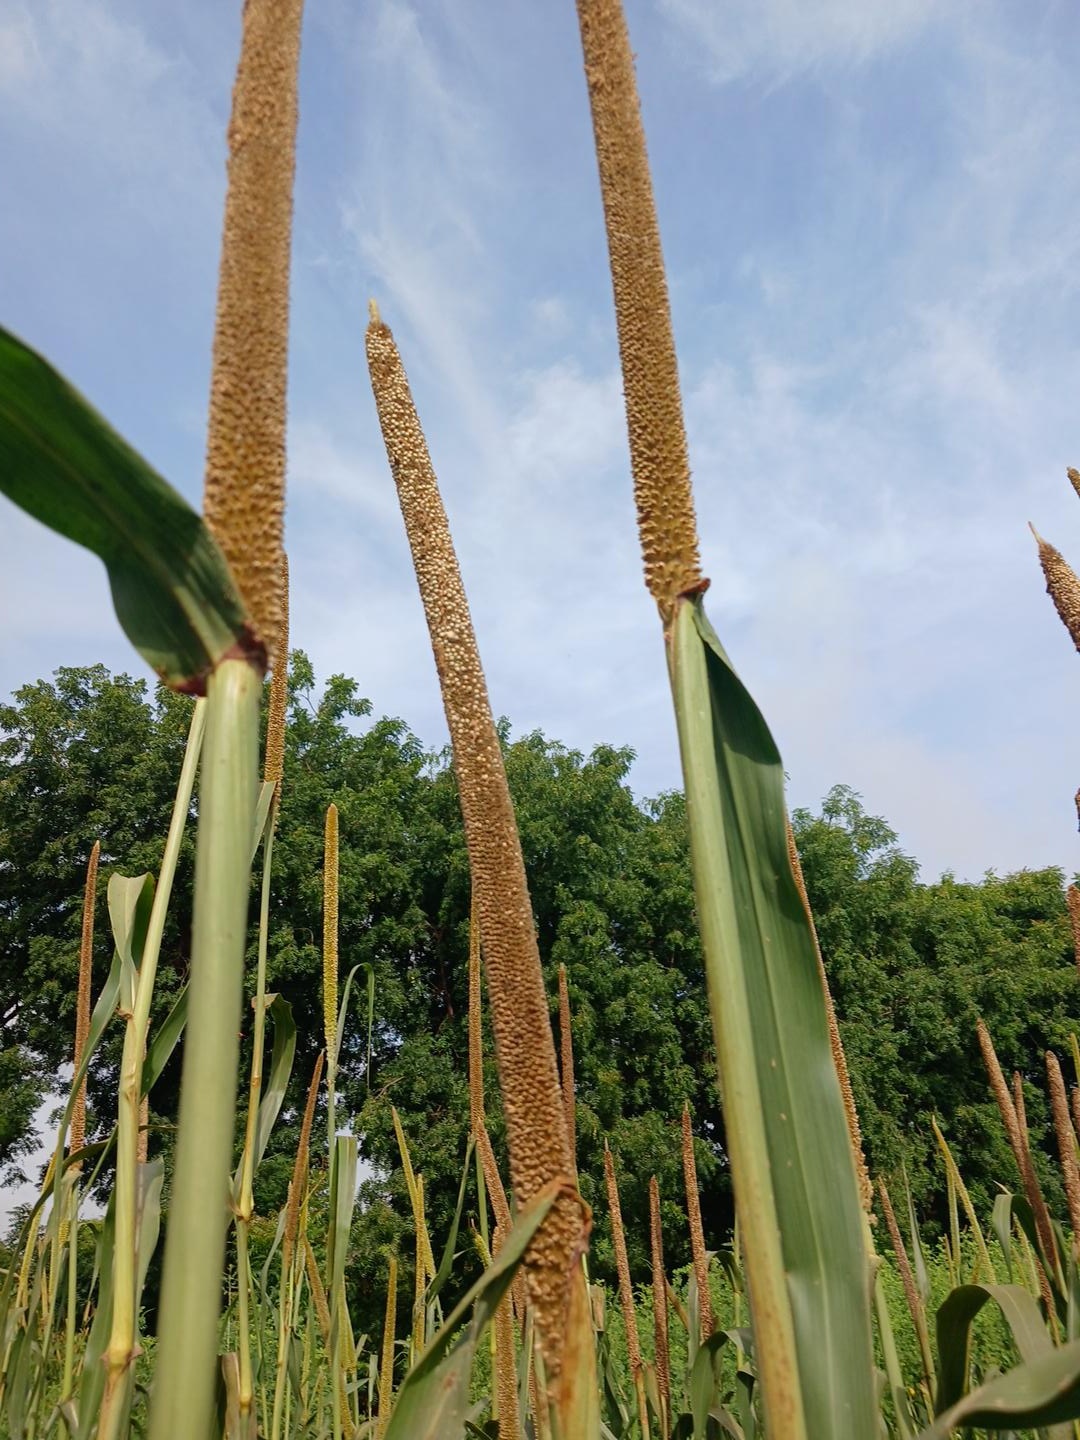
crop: pearl millet
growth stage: maturity
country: Senegal
